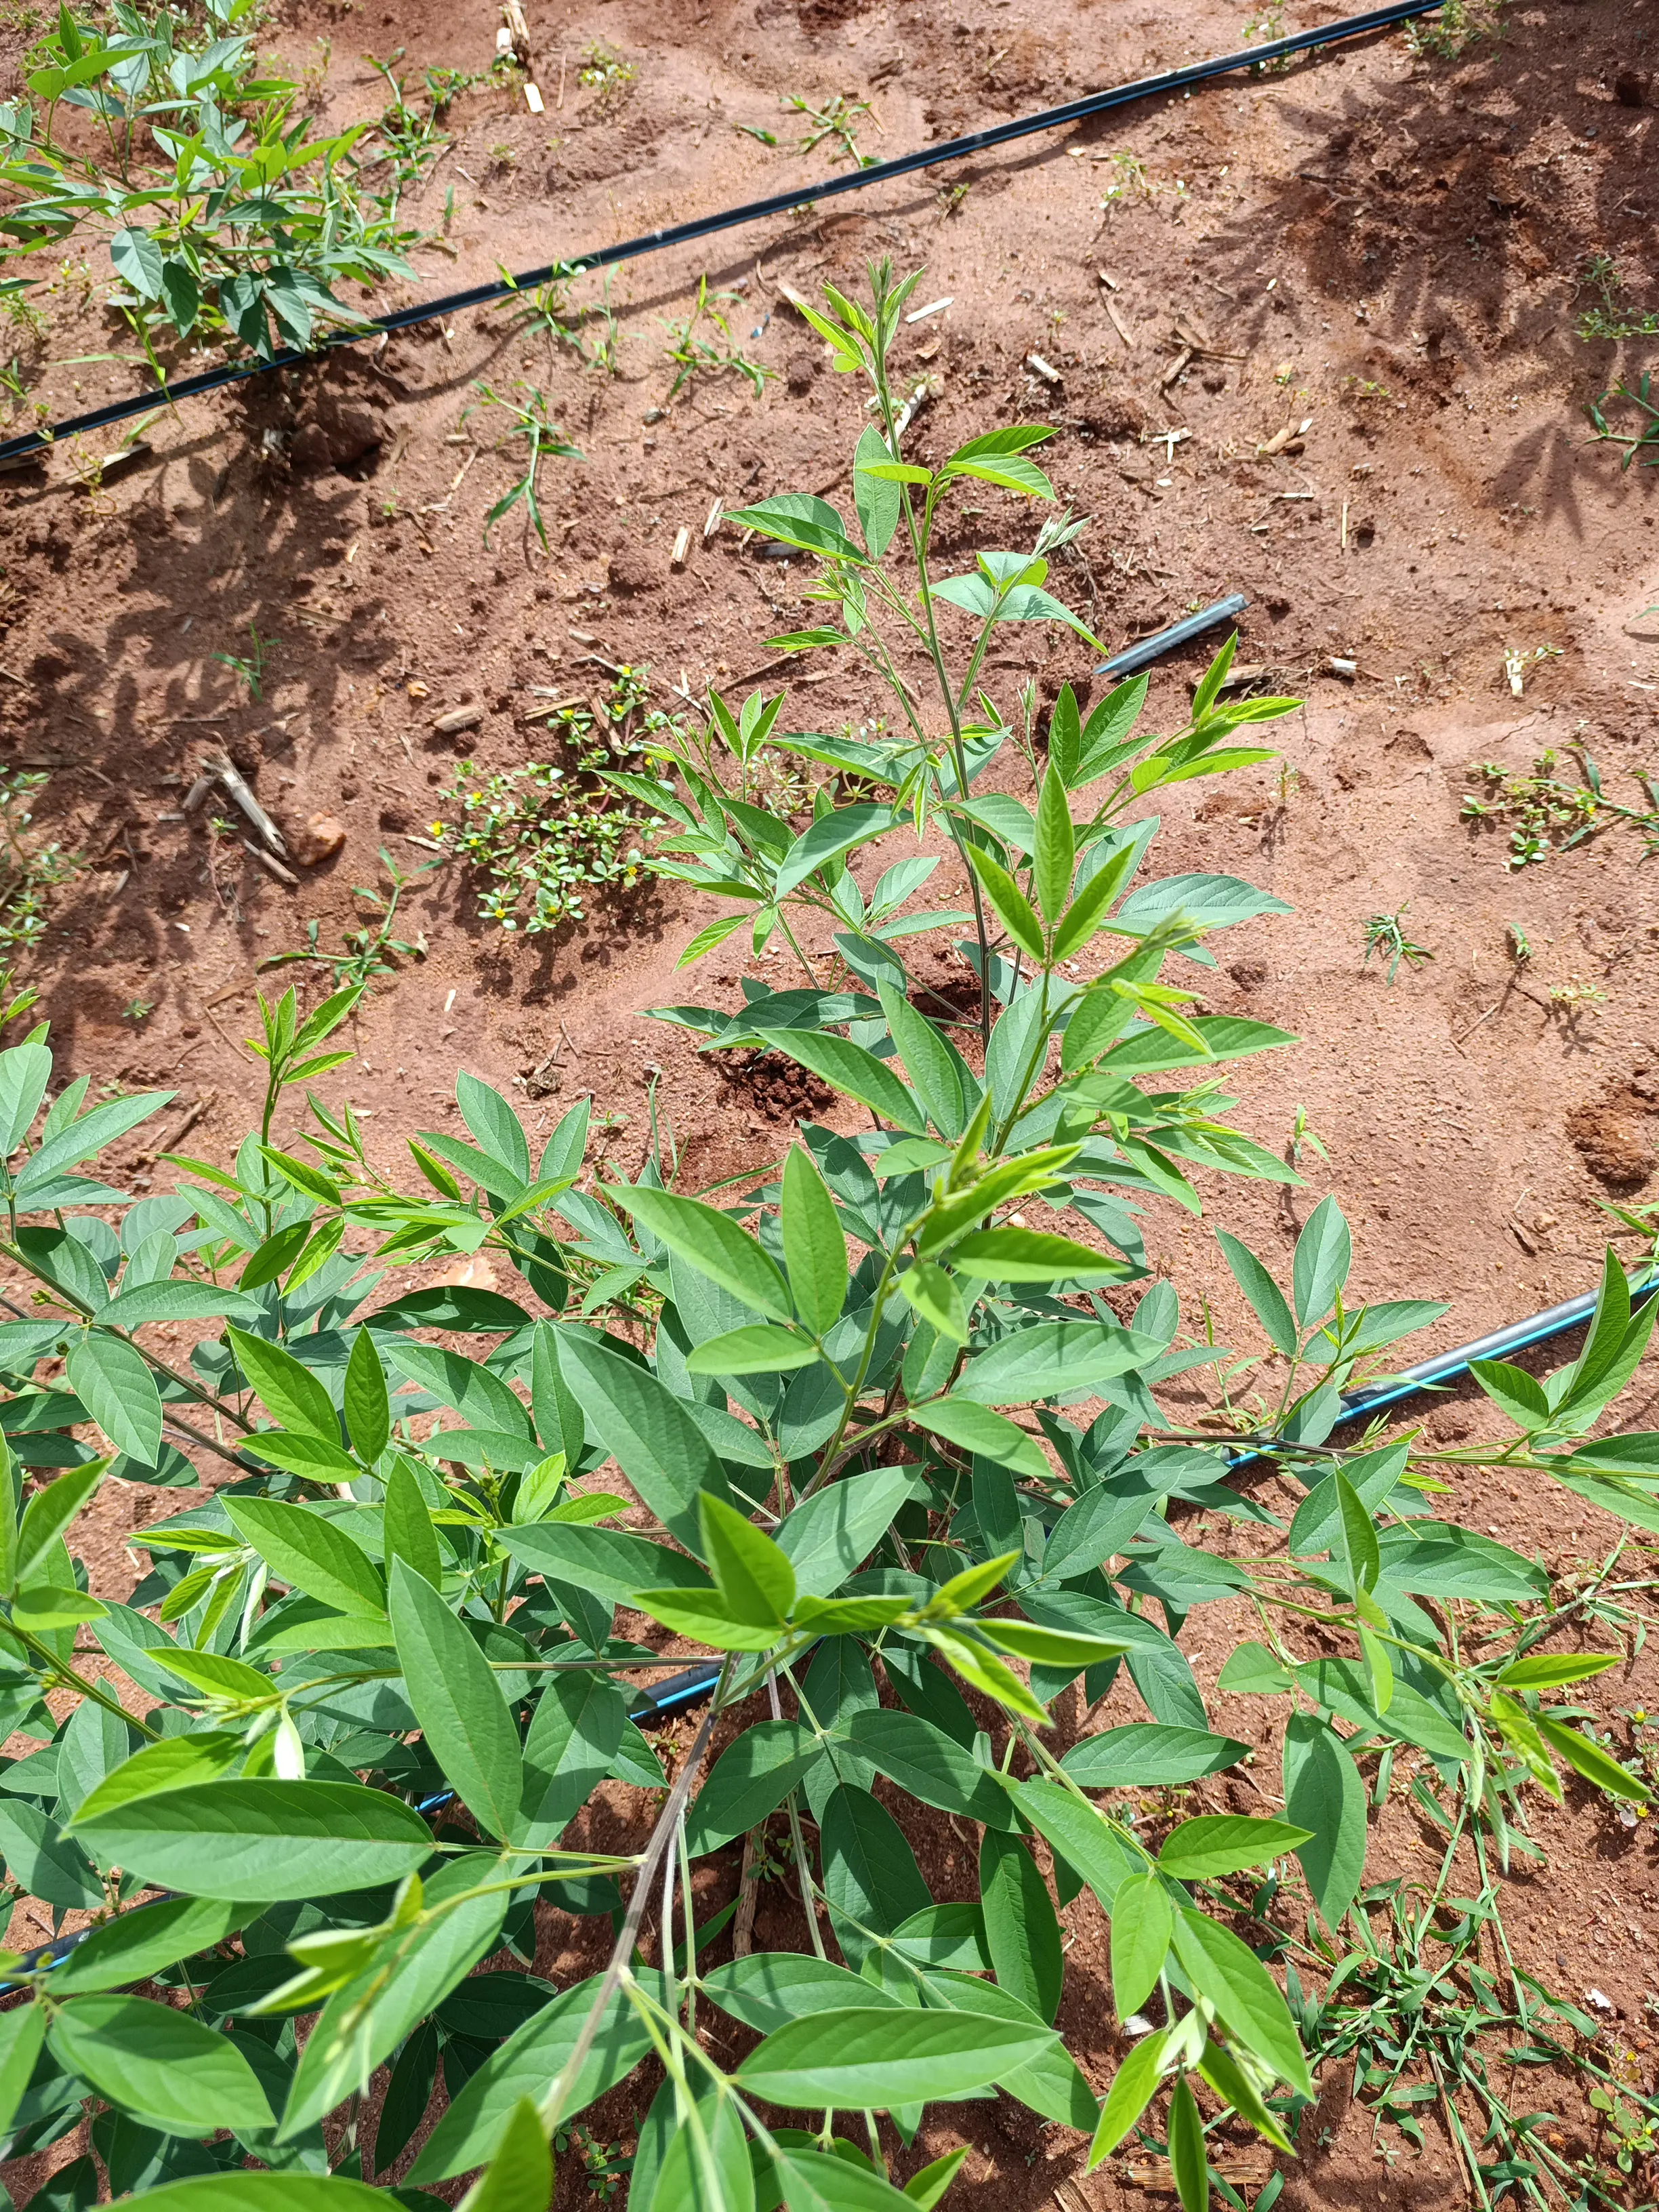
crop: pigeonpea
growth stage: vegetative
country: Kenya
